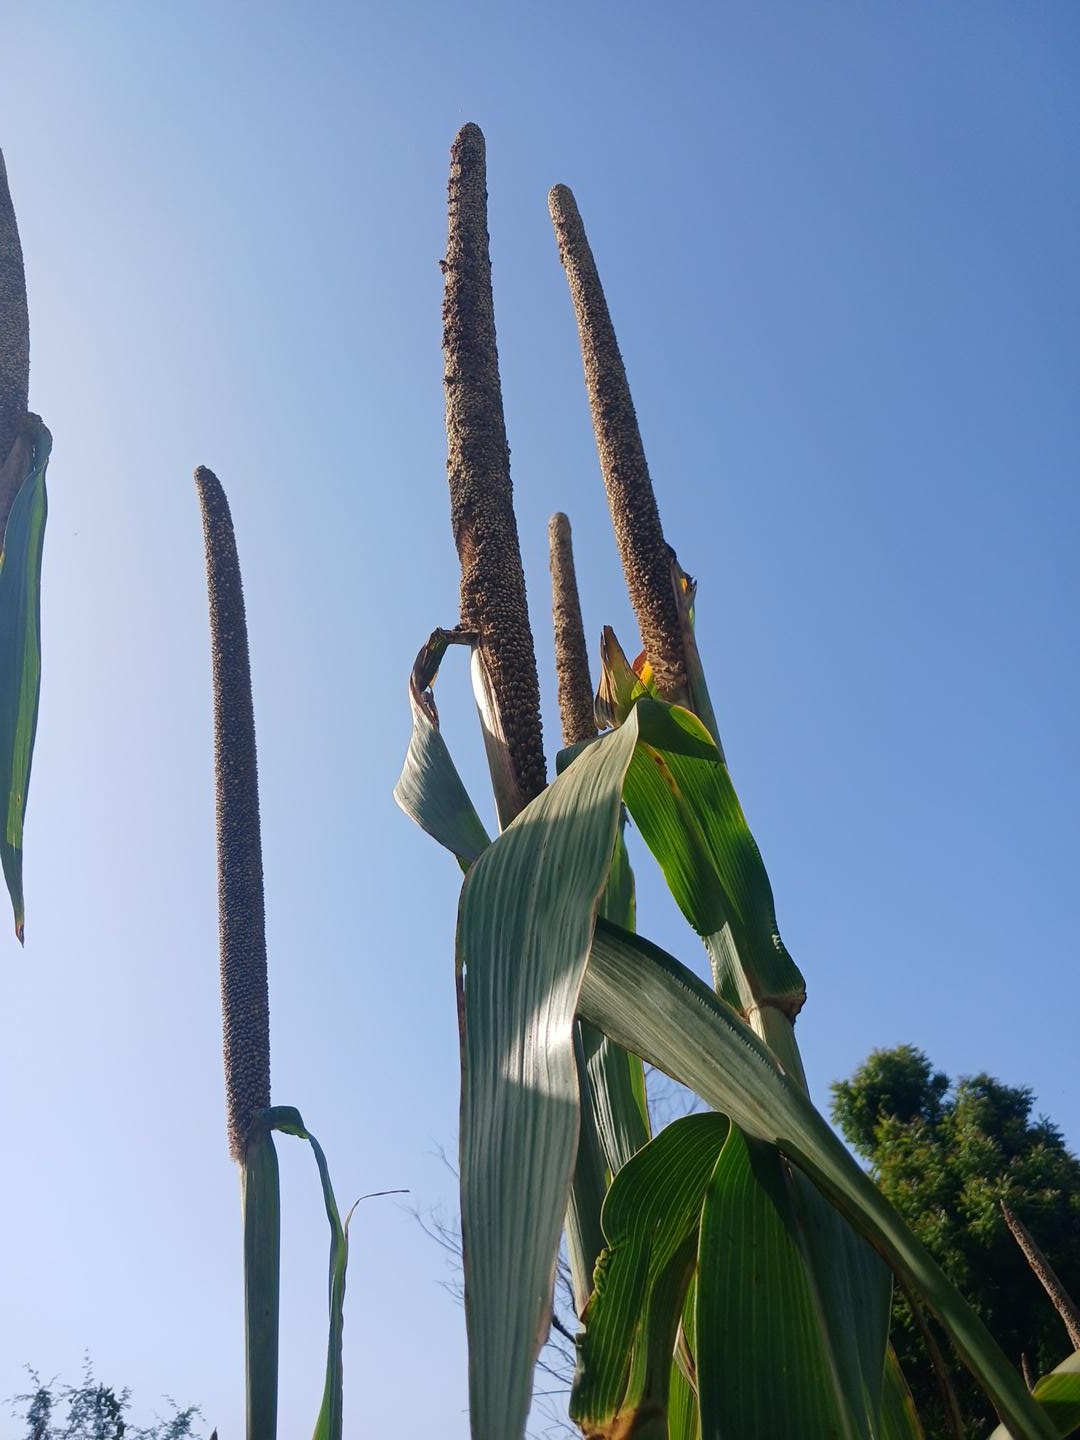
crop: pearl millet
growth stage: maturity
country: Senegal
